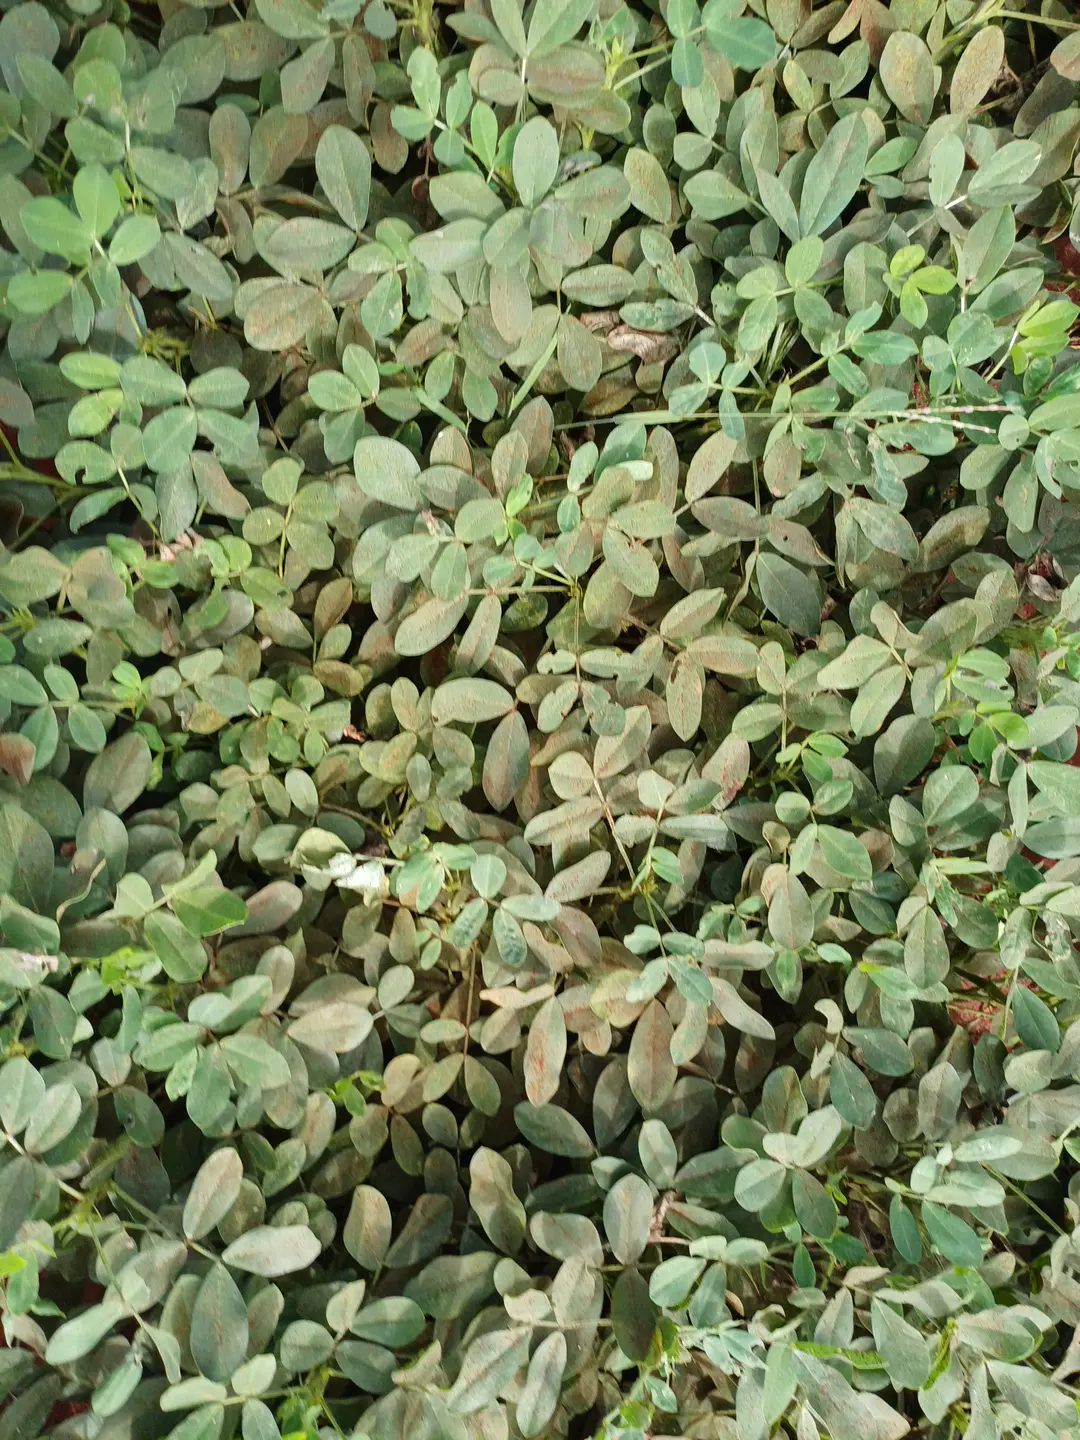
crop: groundnut
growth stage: pegging
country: Kenya
